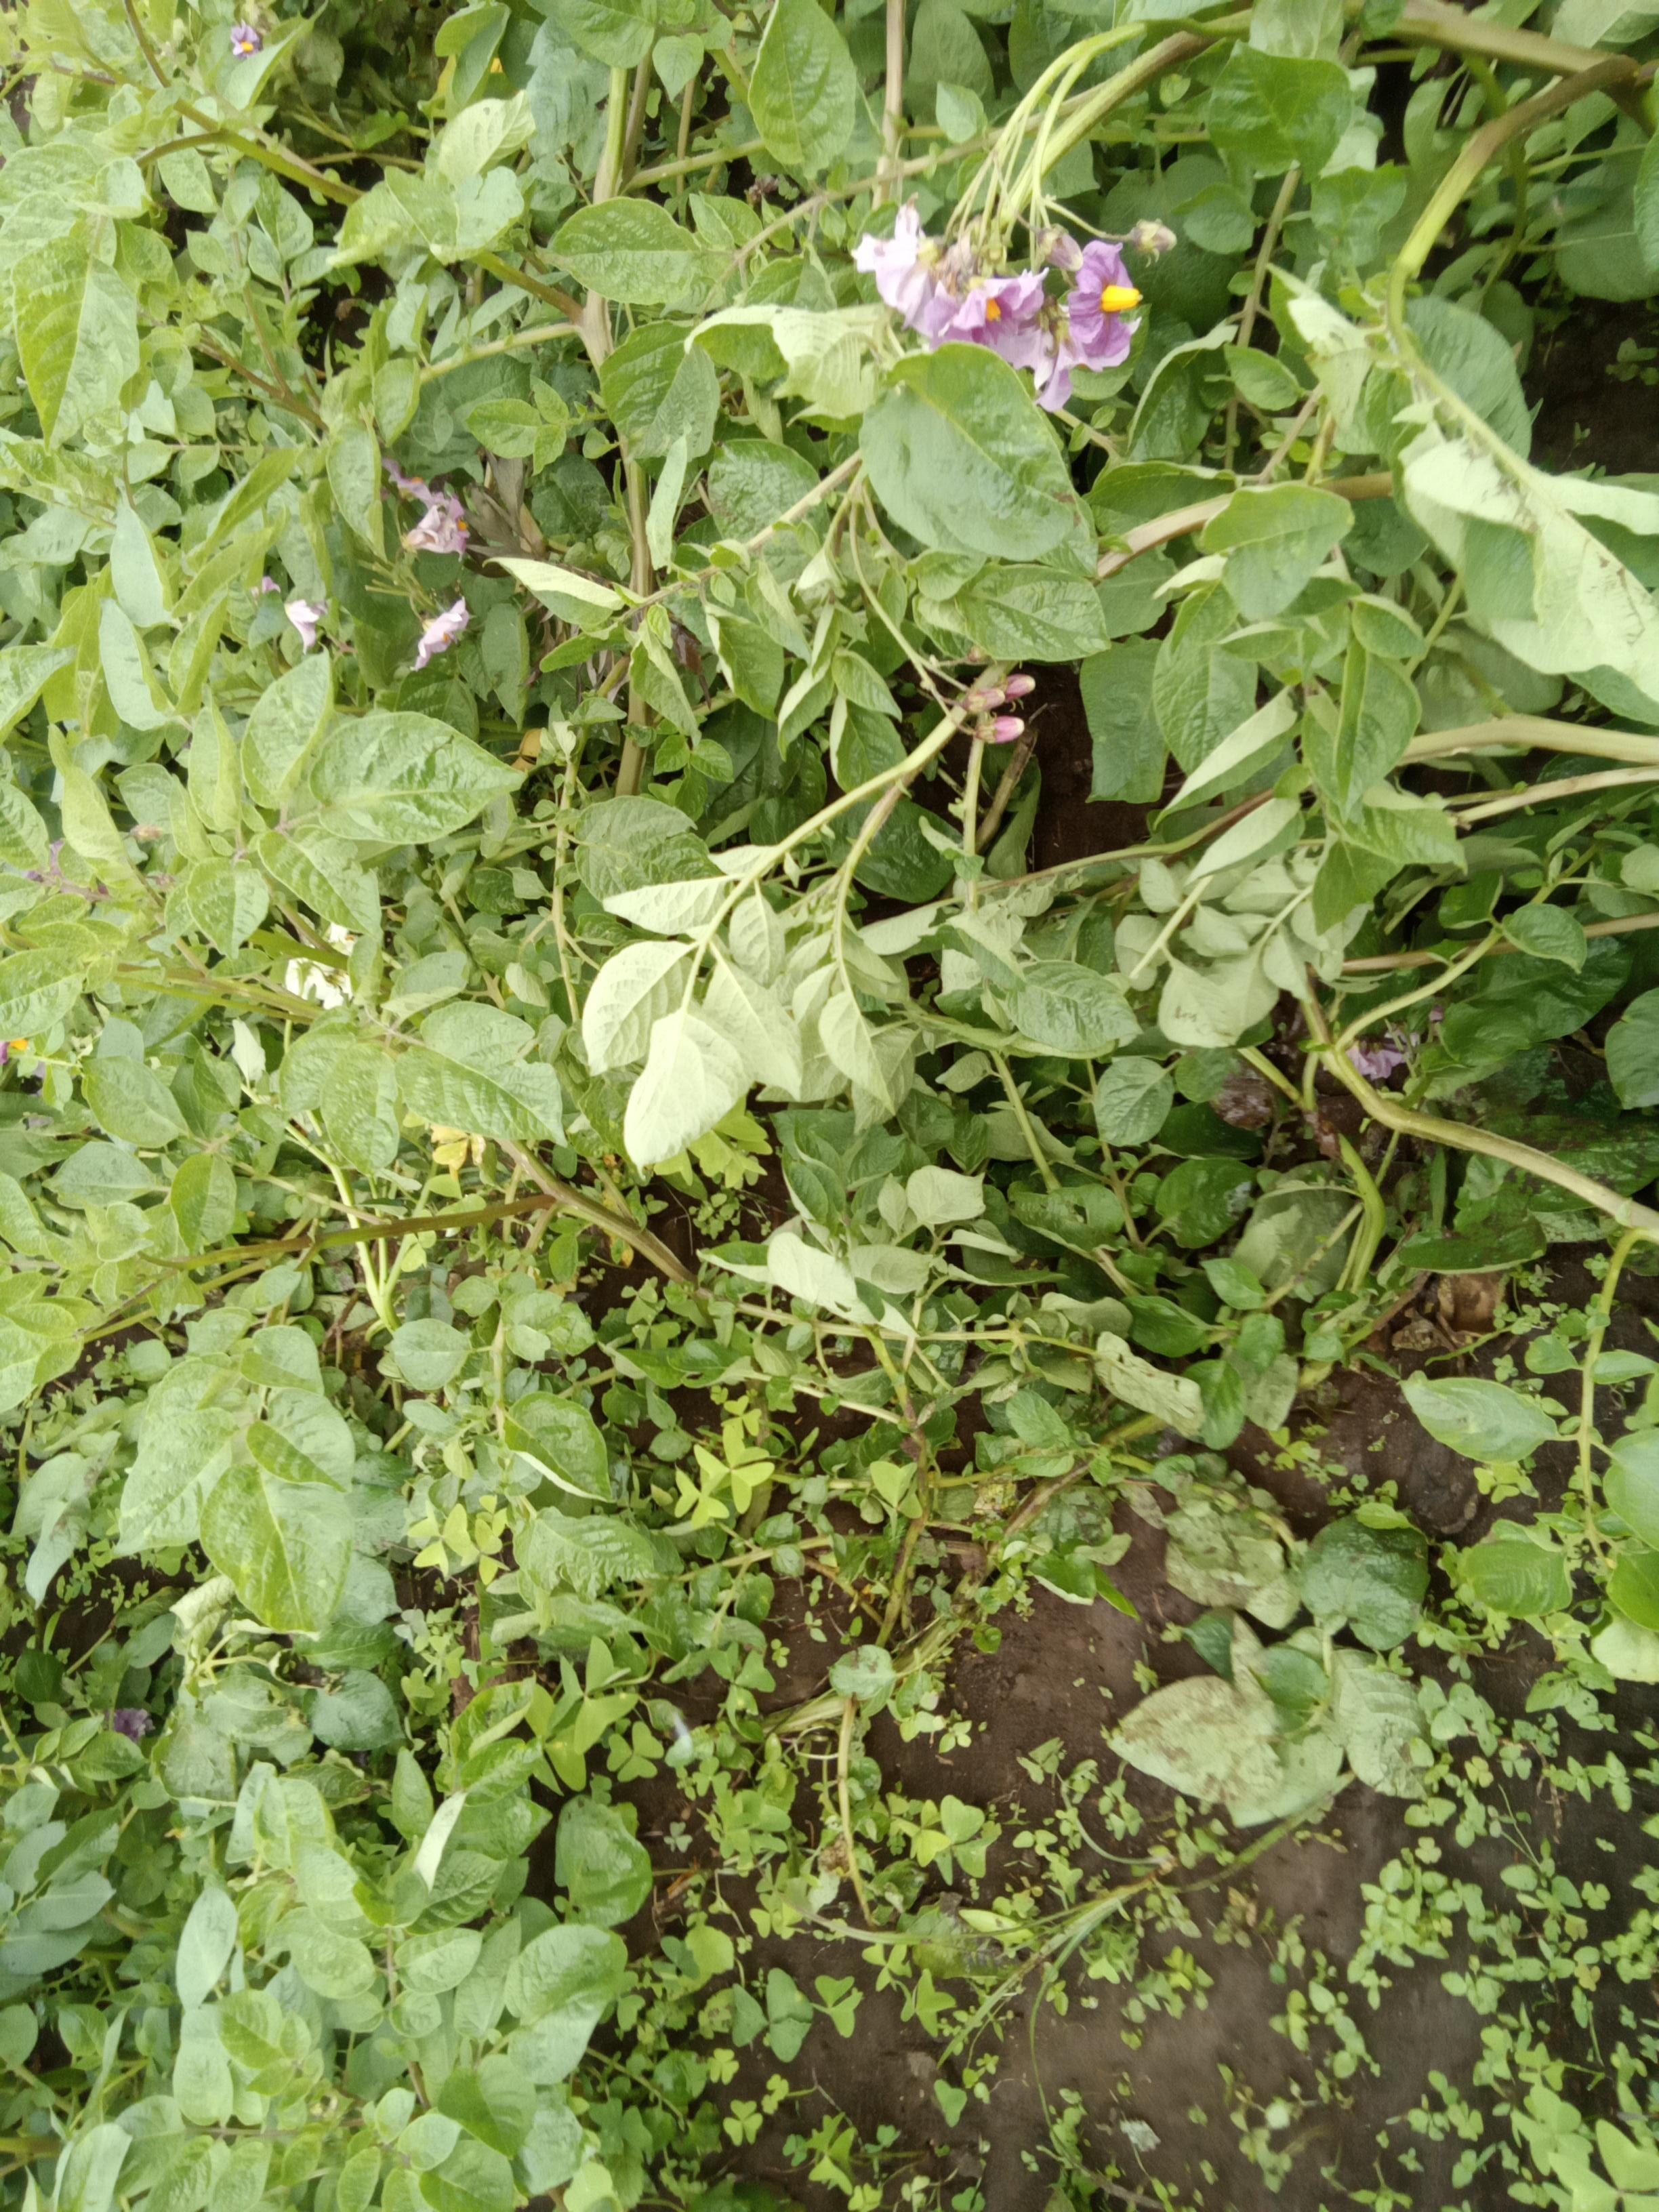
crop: potato
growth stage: flowering
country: Kenya
